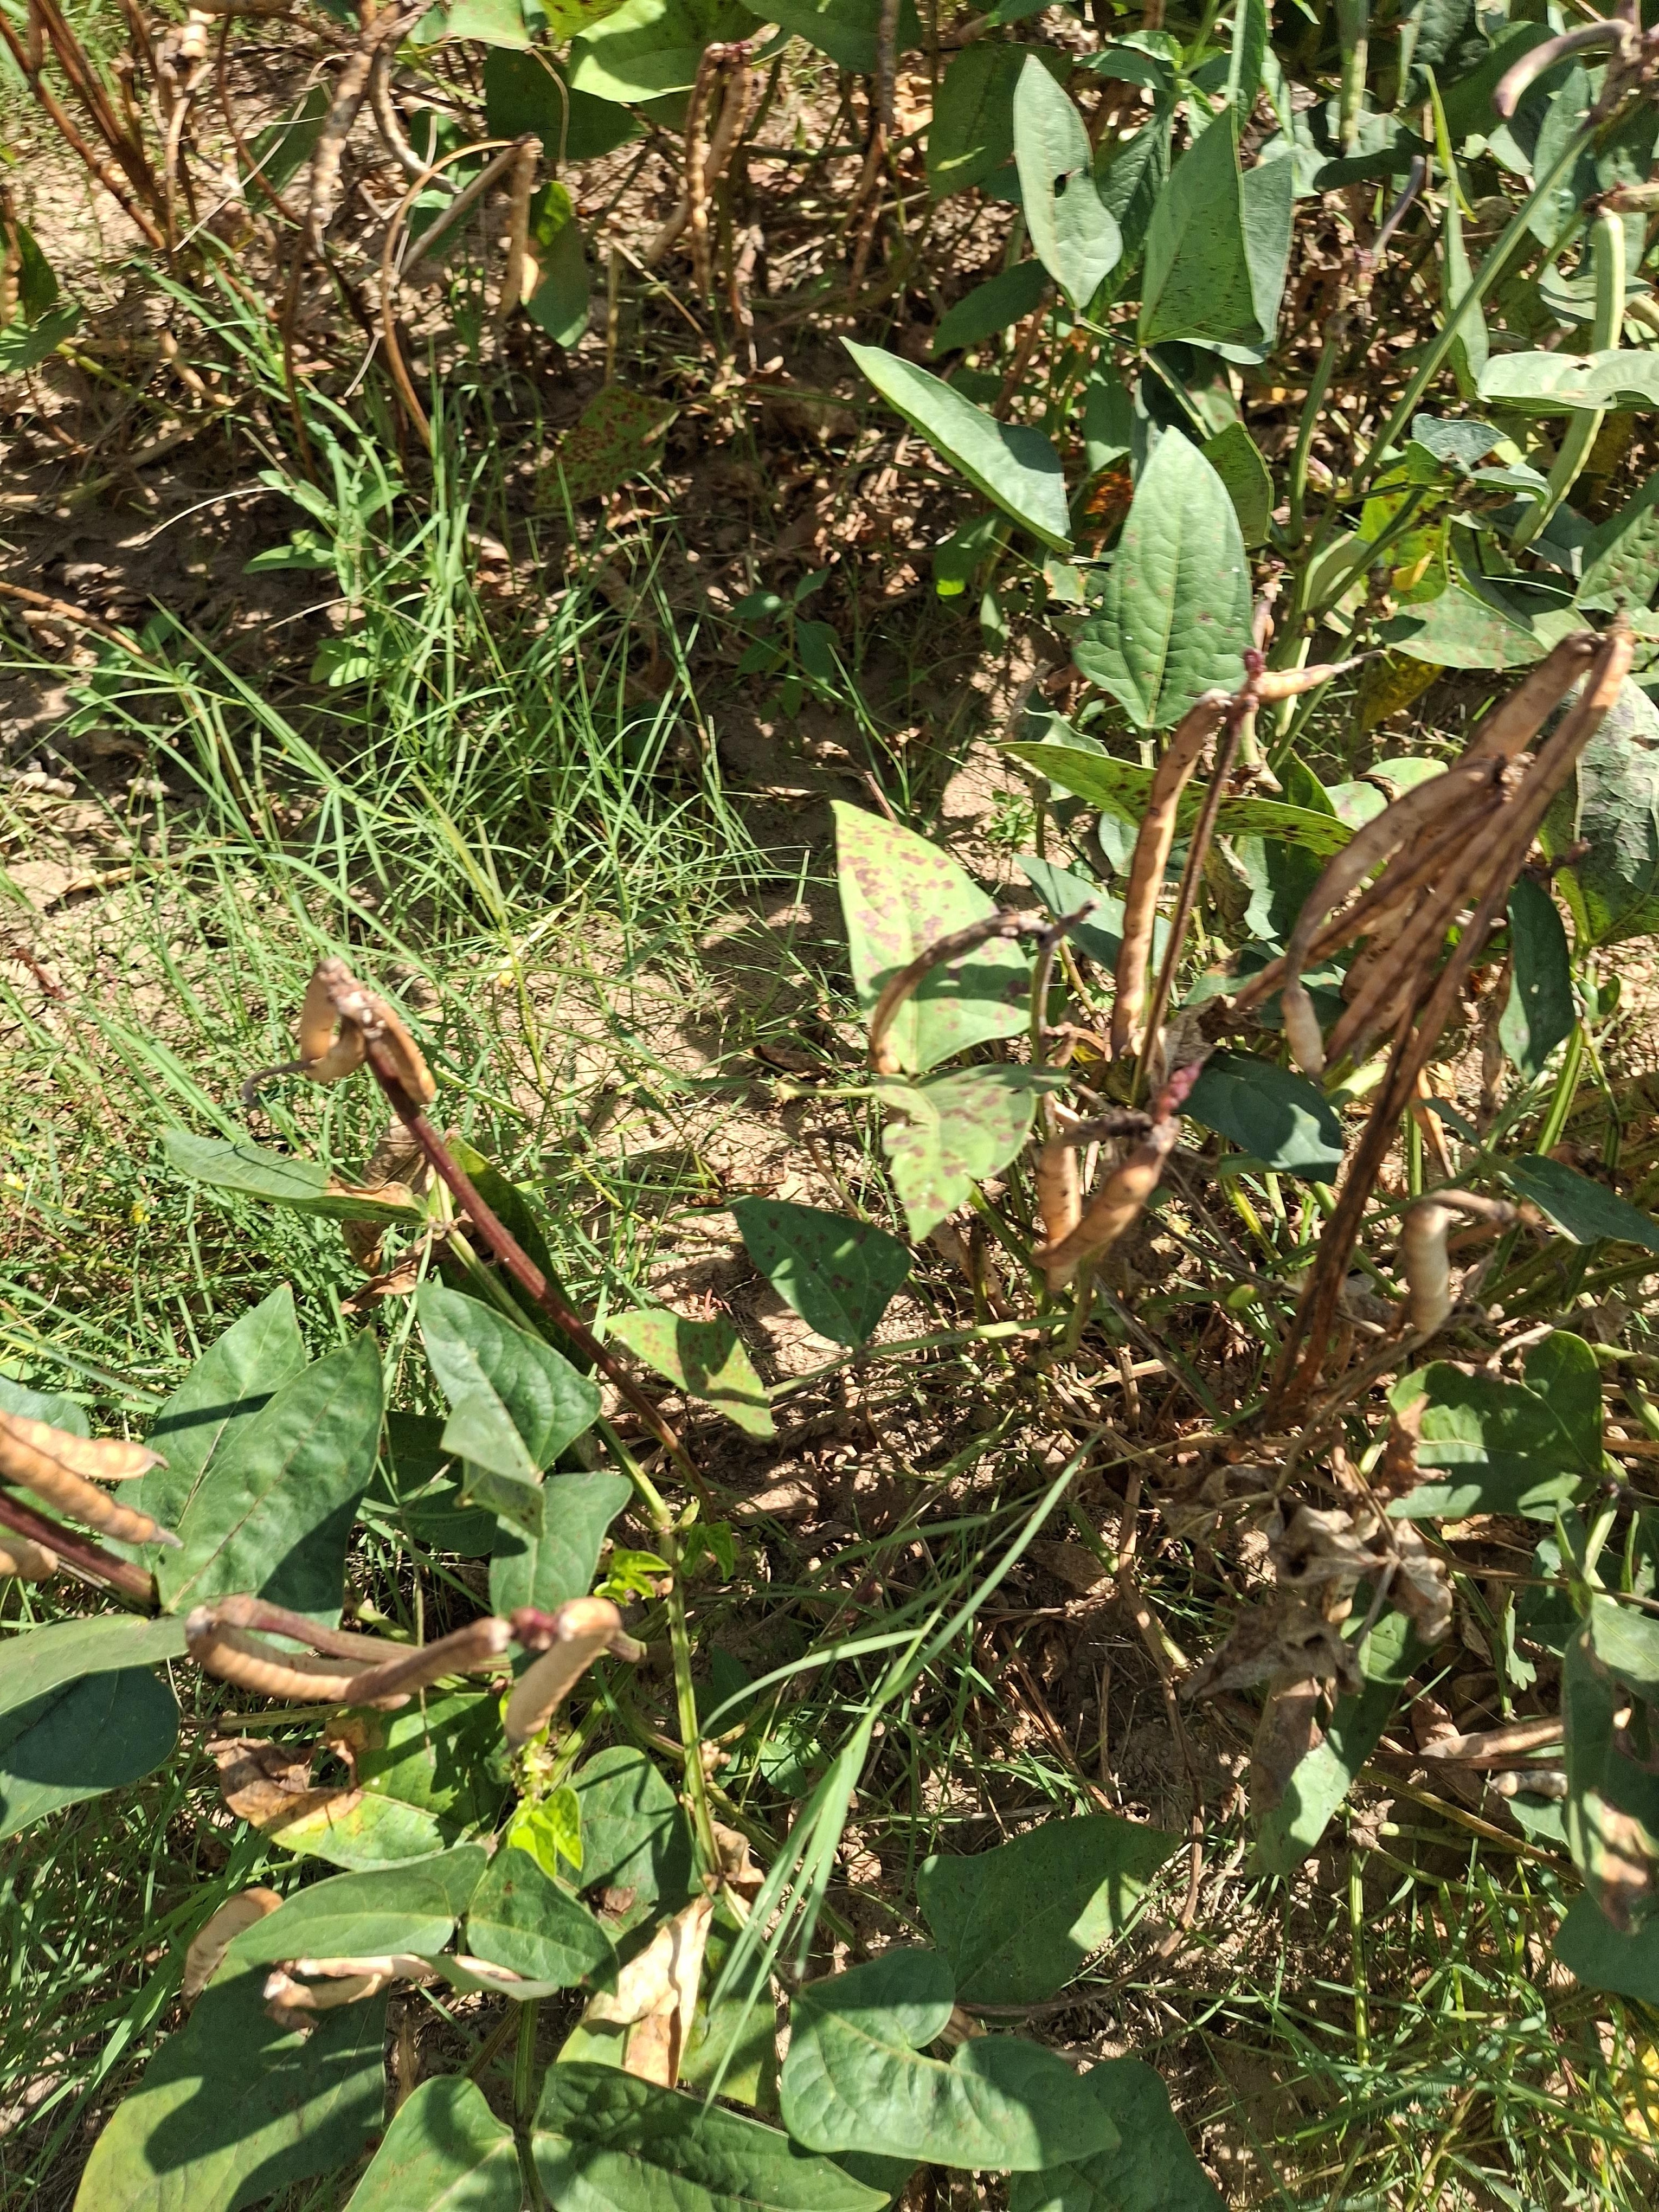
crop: cowpea
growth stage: maturity
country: Nigeria
